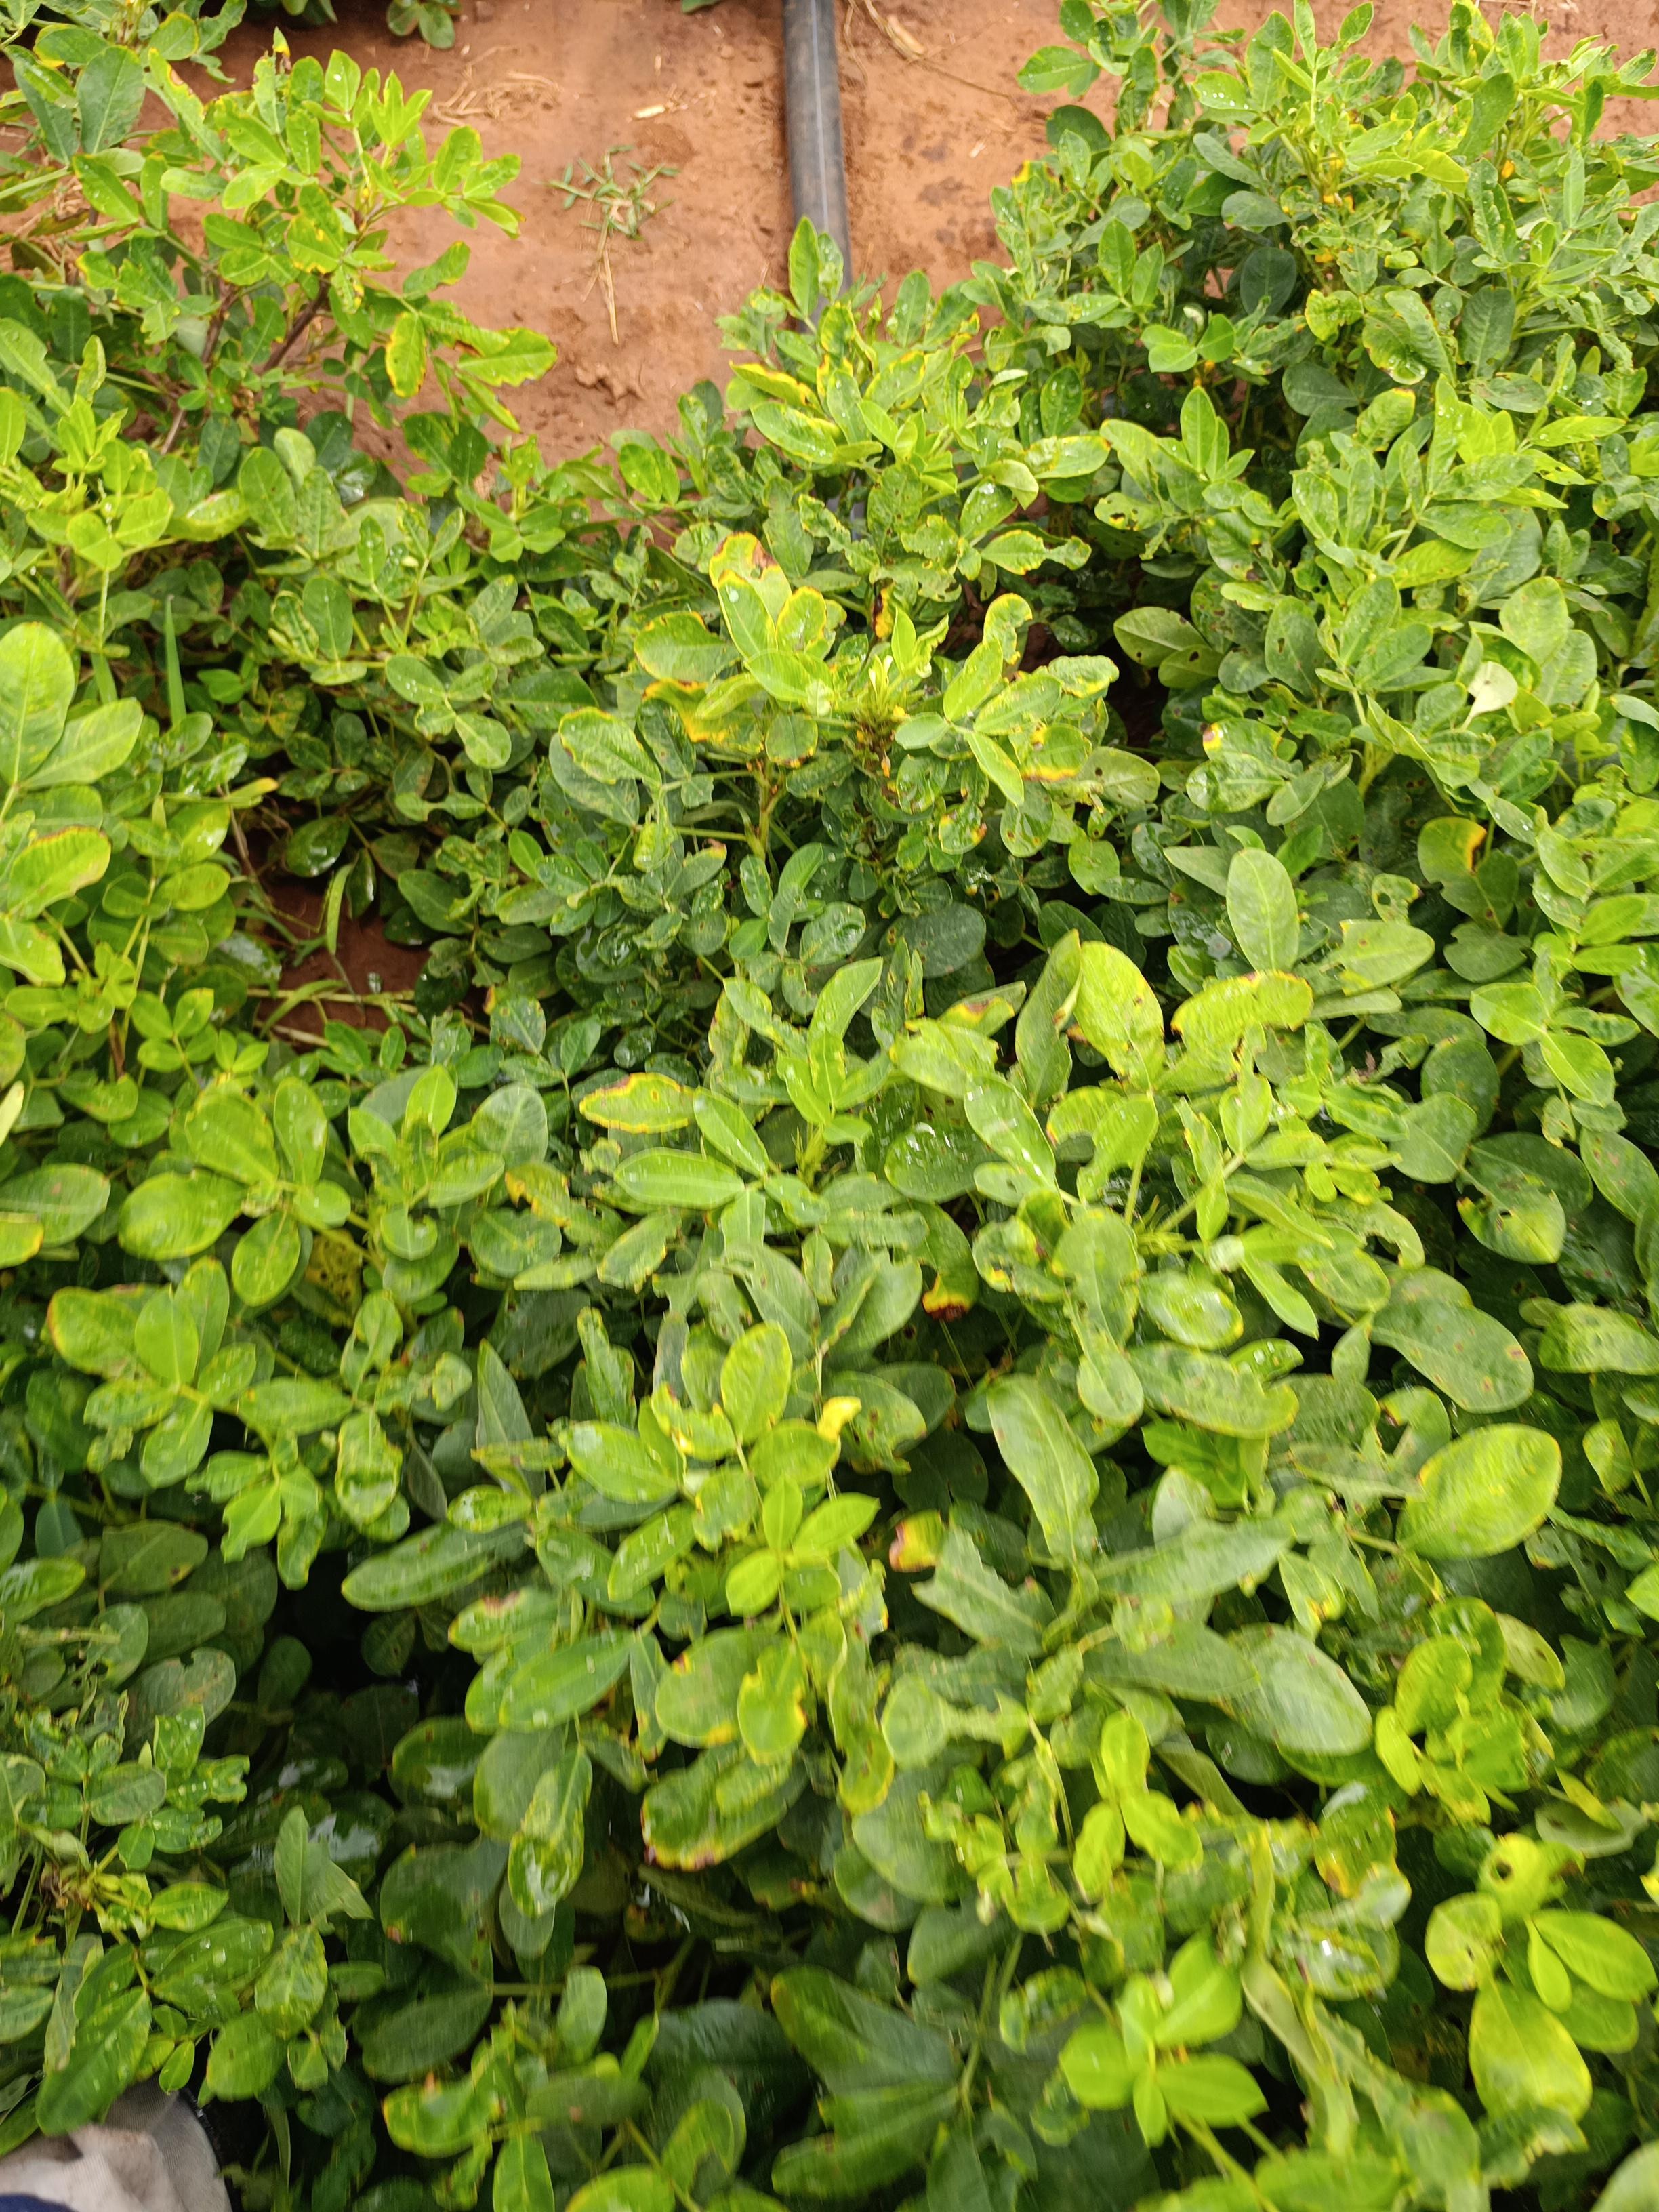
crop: groundnut
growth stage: pegging
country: Kenya
